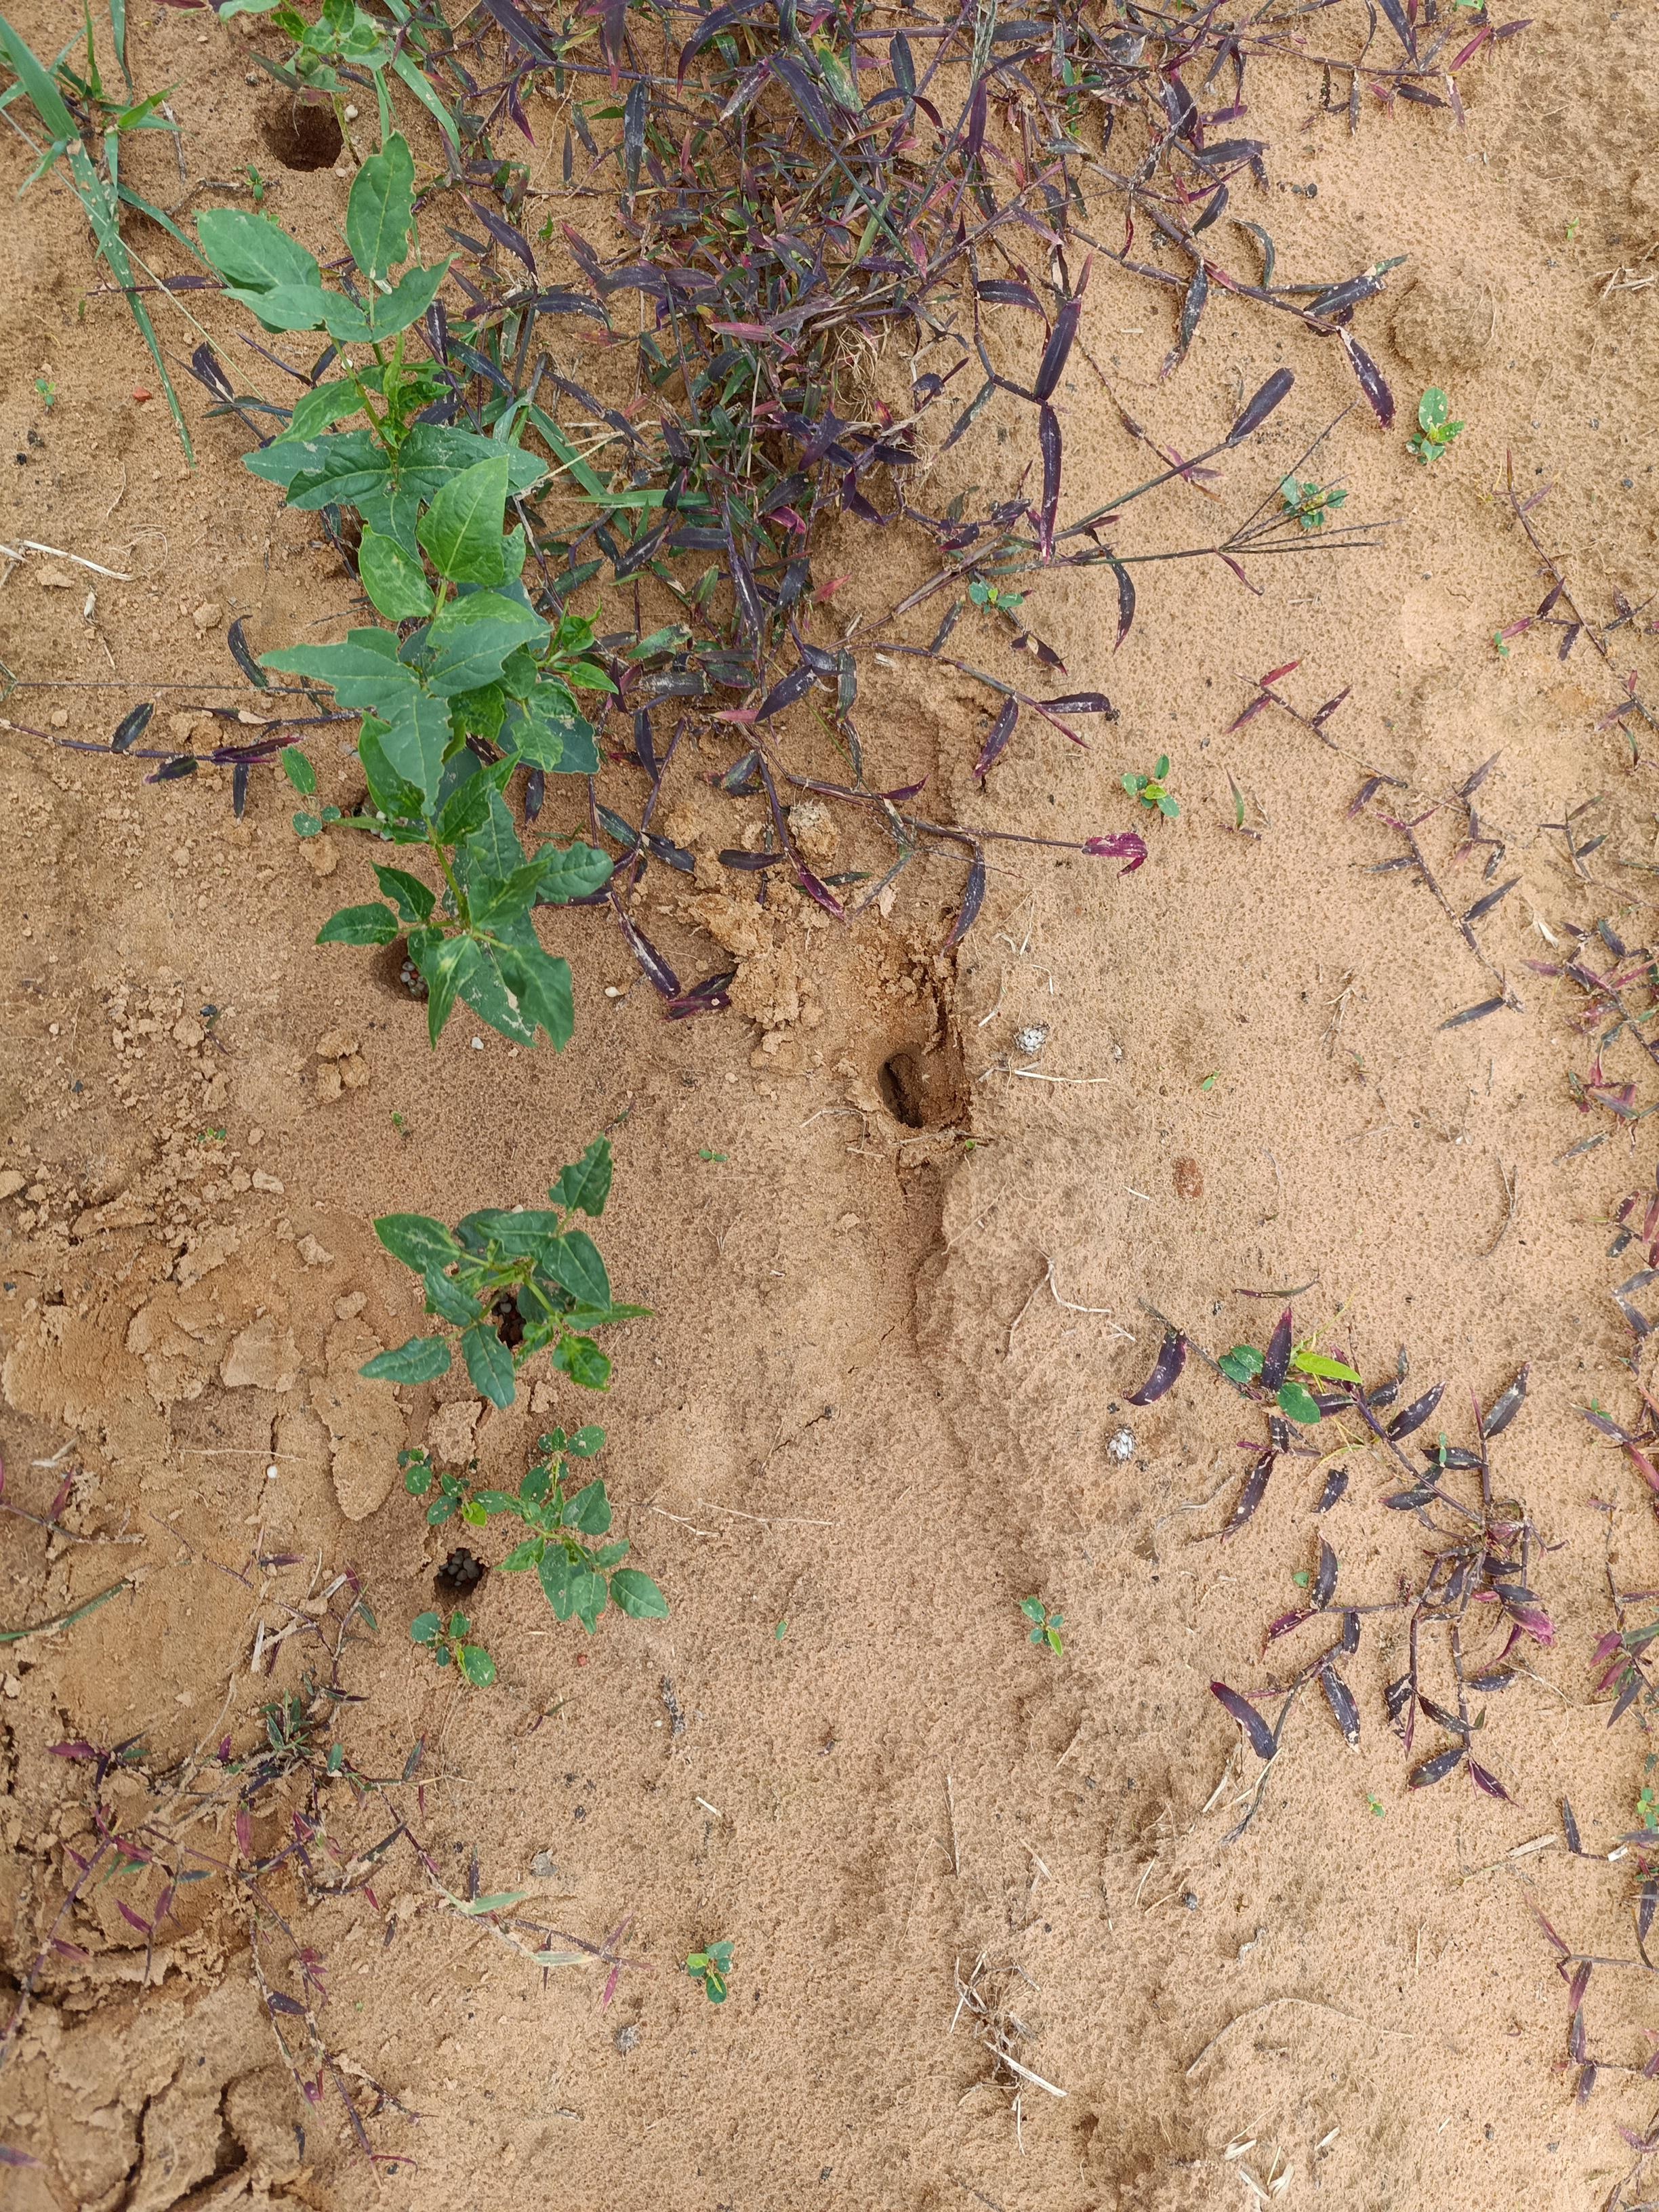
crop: cowpea
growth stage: emergence
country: Nigeria
